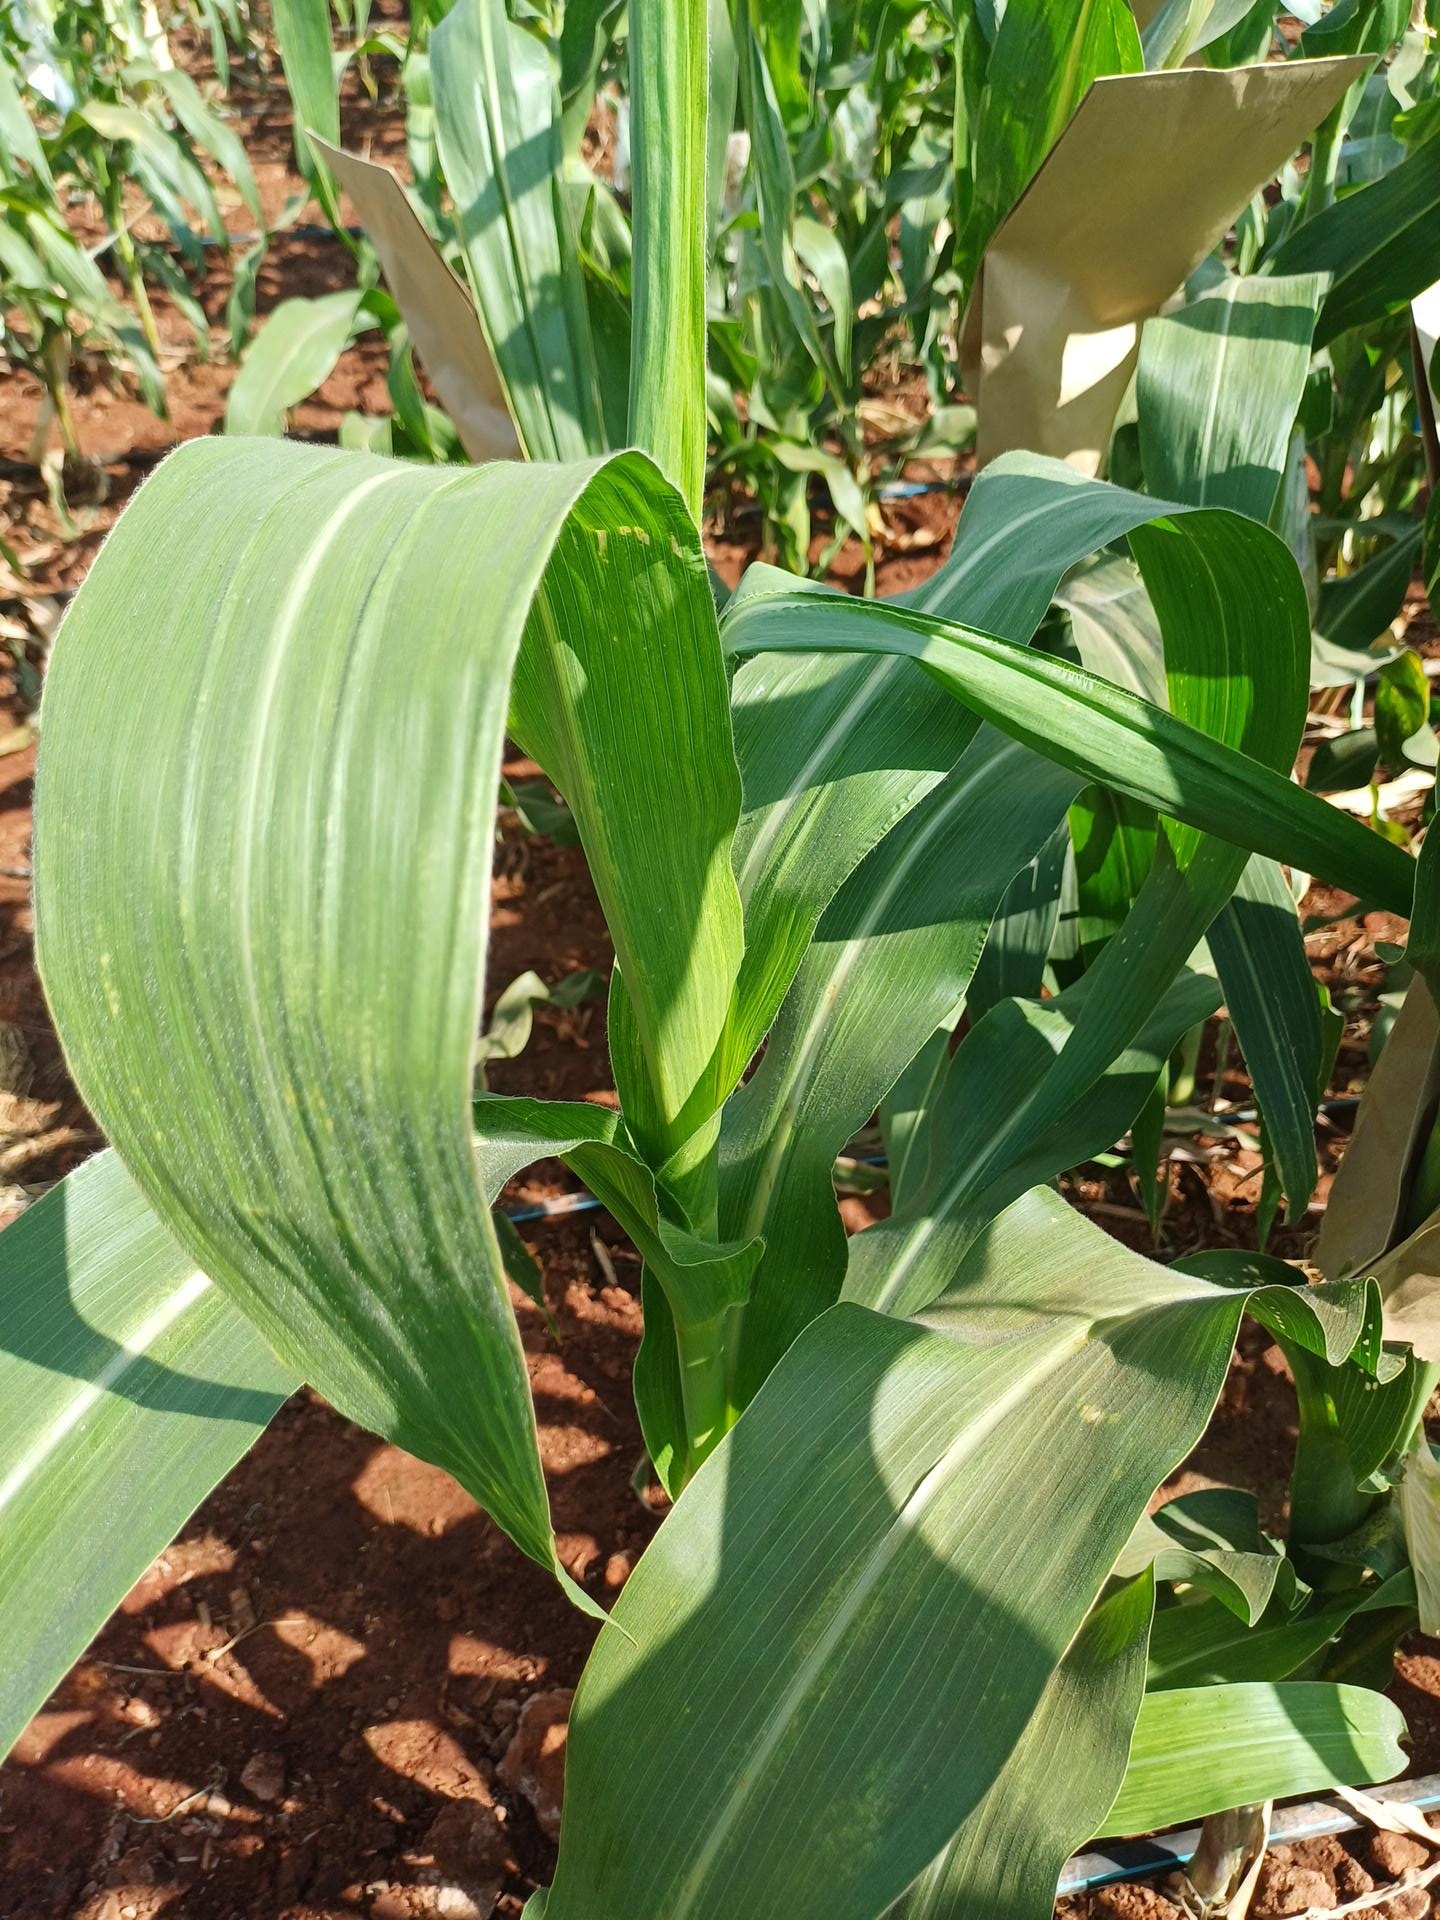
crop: maize
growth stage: flowering
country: Kenya
